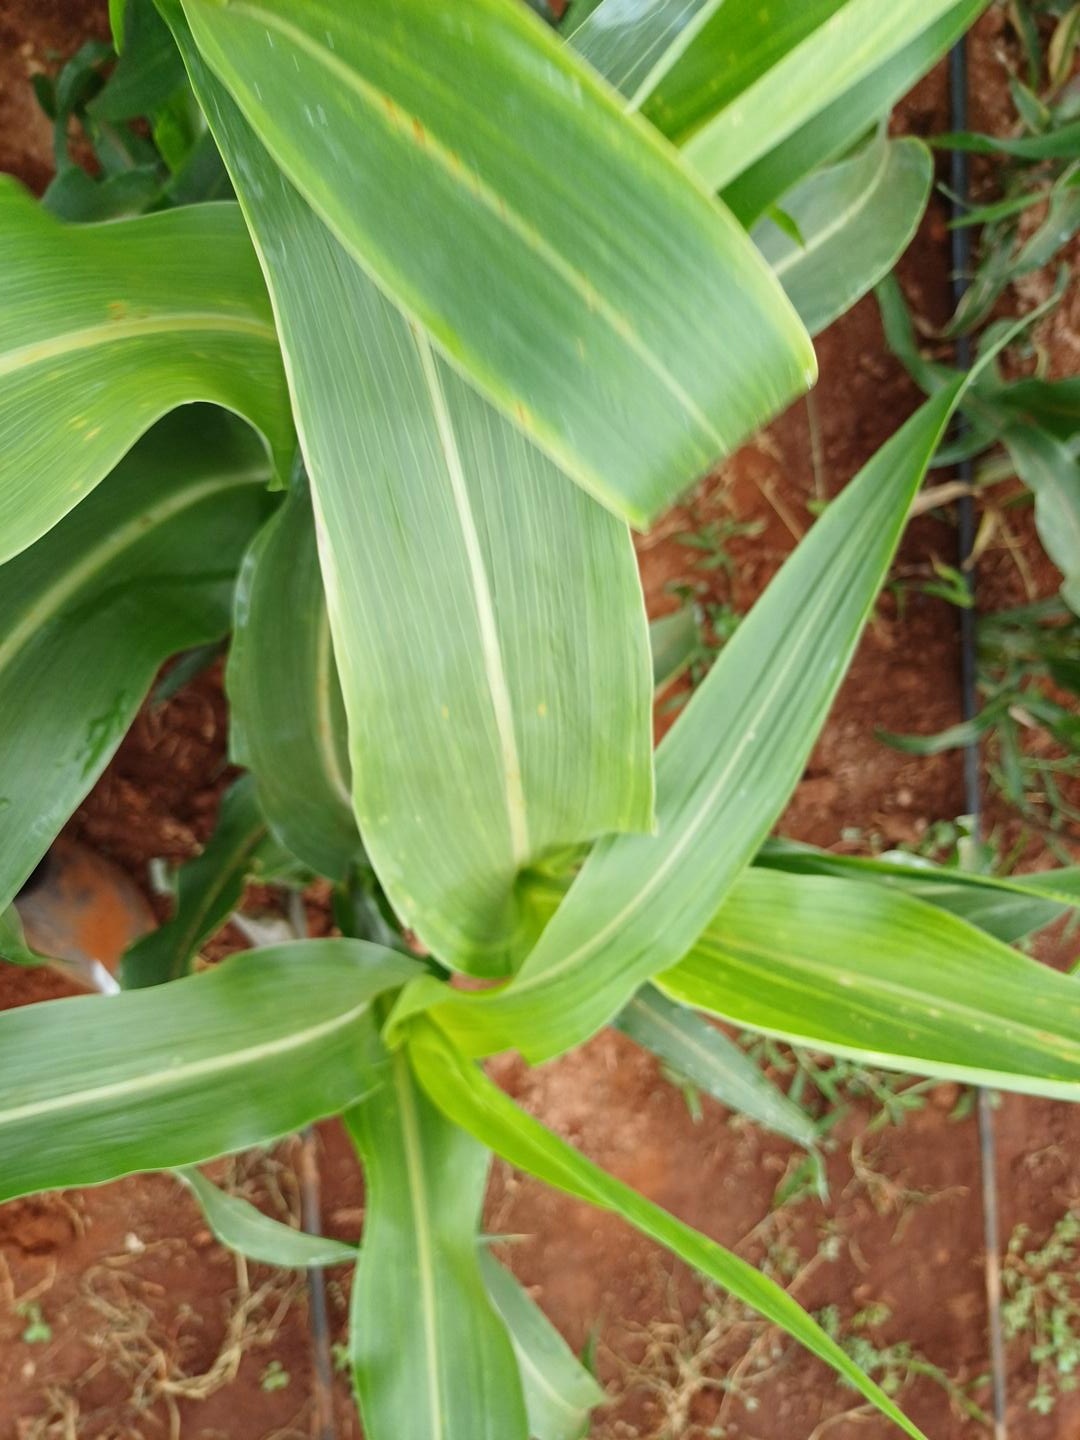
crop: sorghum
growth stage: heading tuber
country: Kenya
